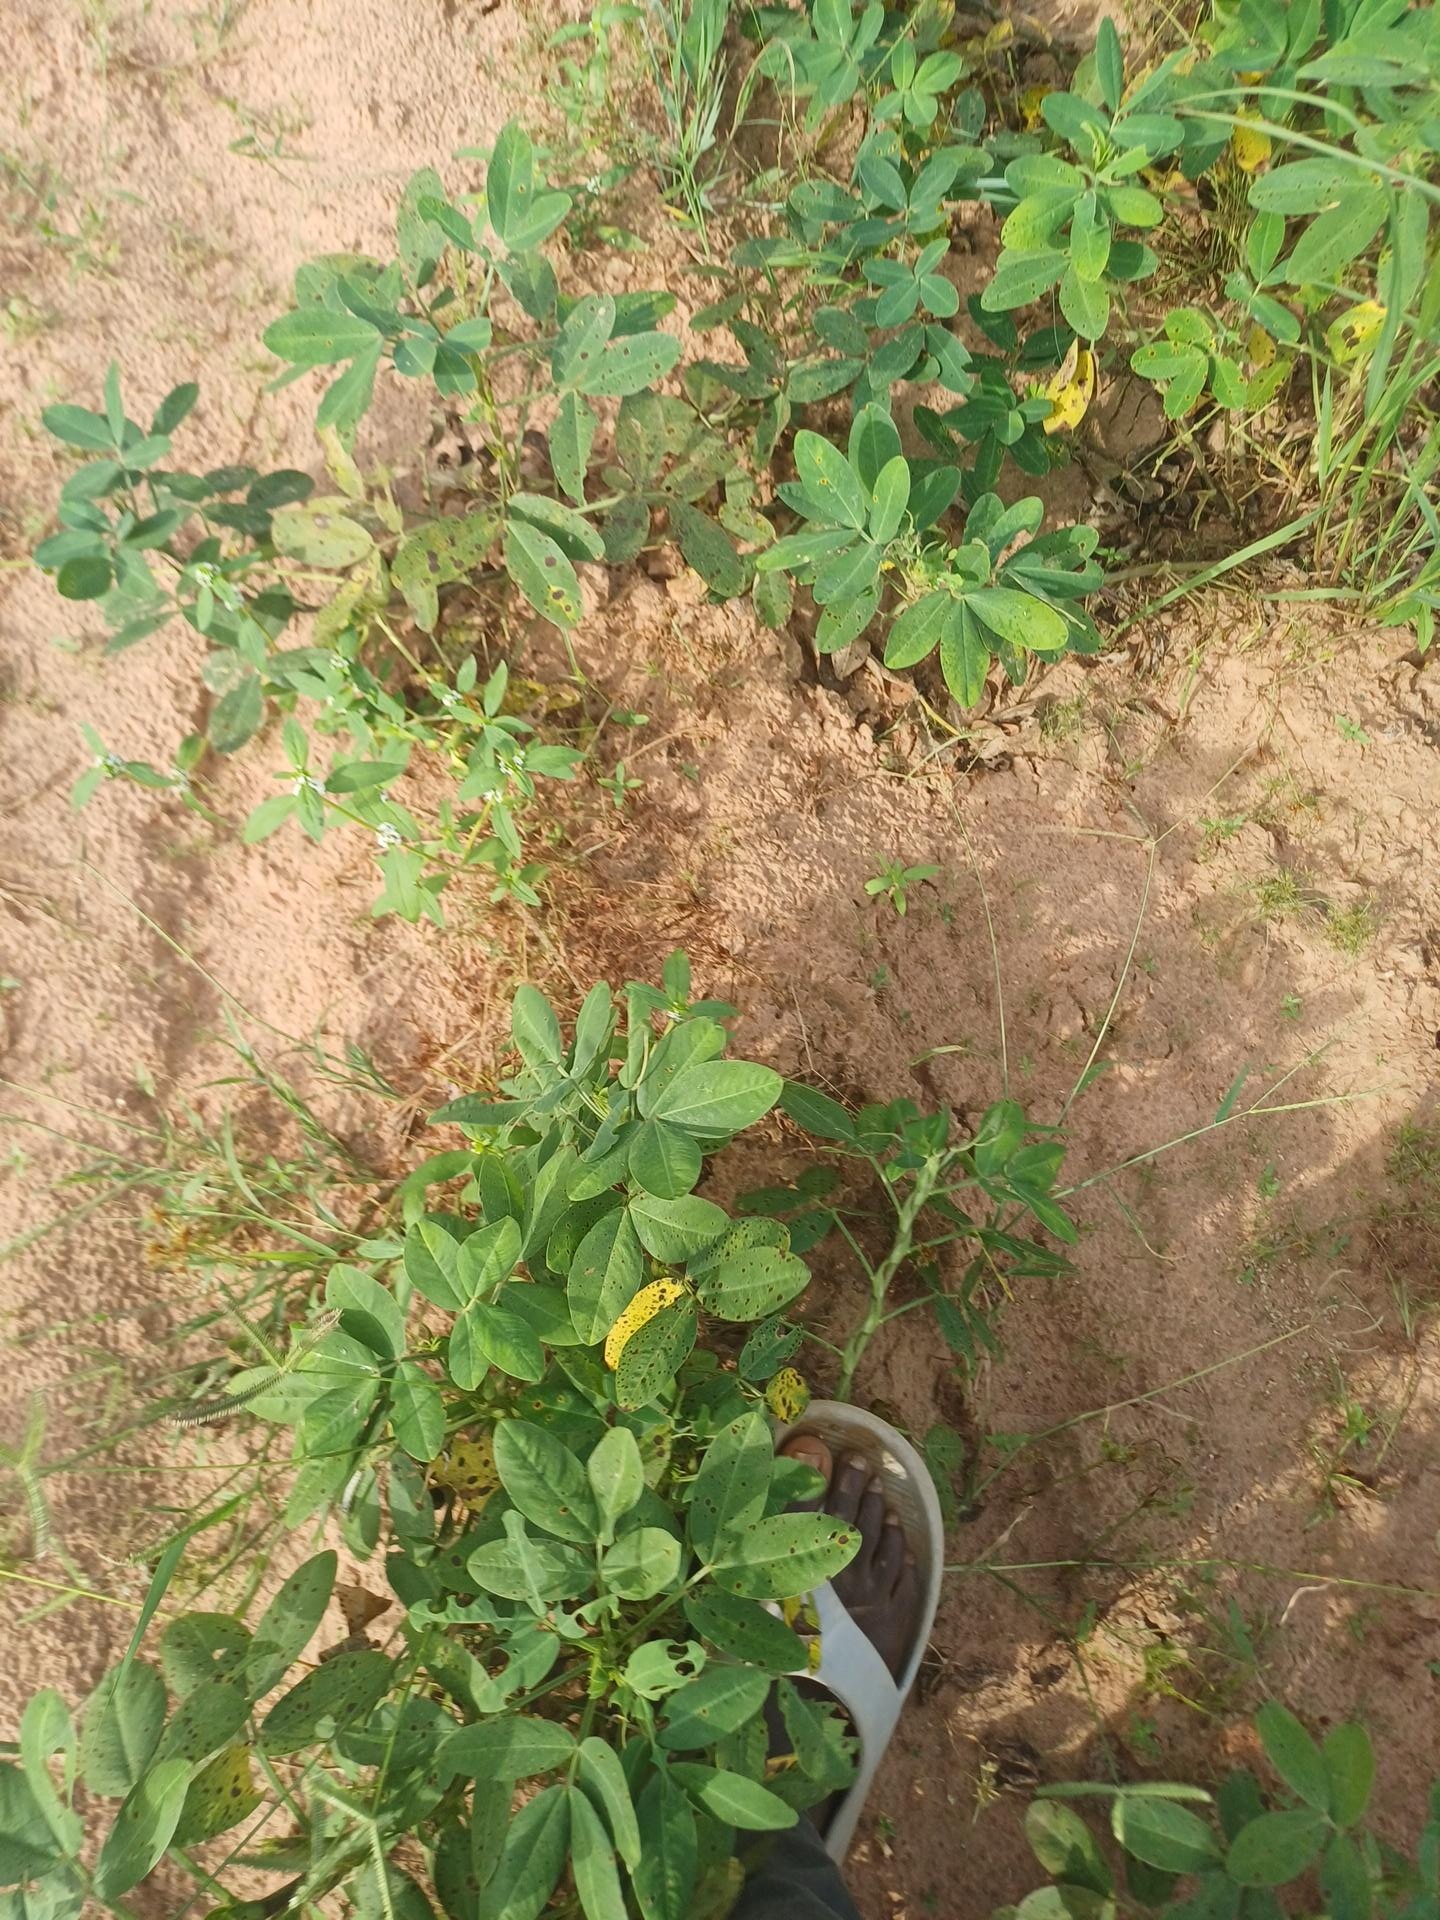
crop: groundnut
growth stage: flowering
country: Senegal
